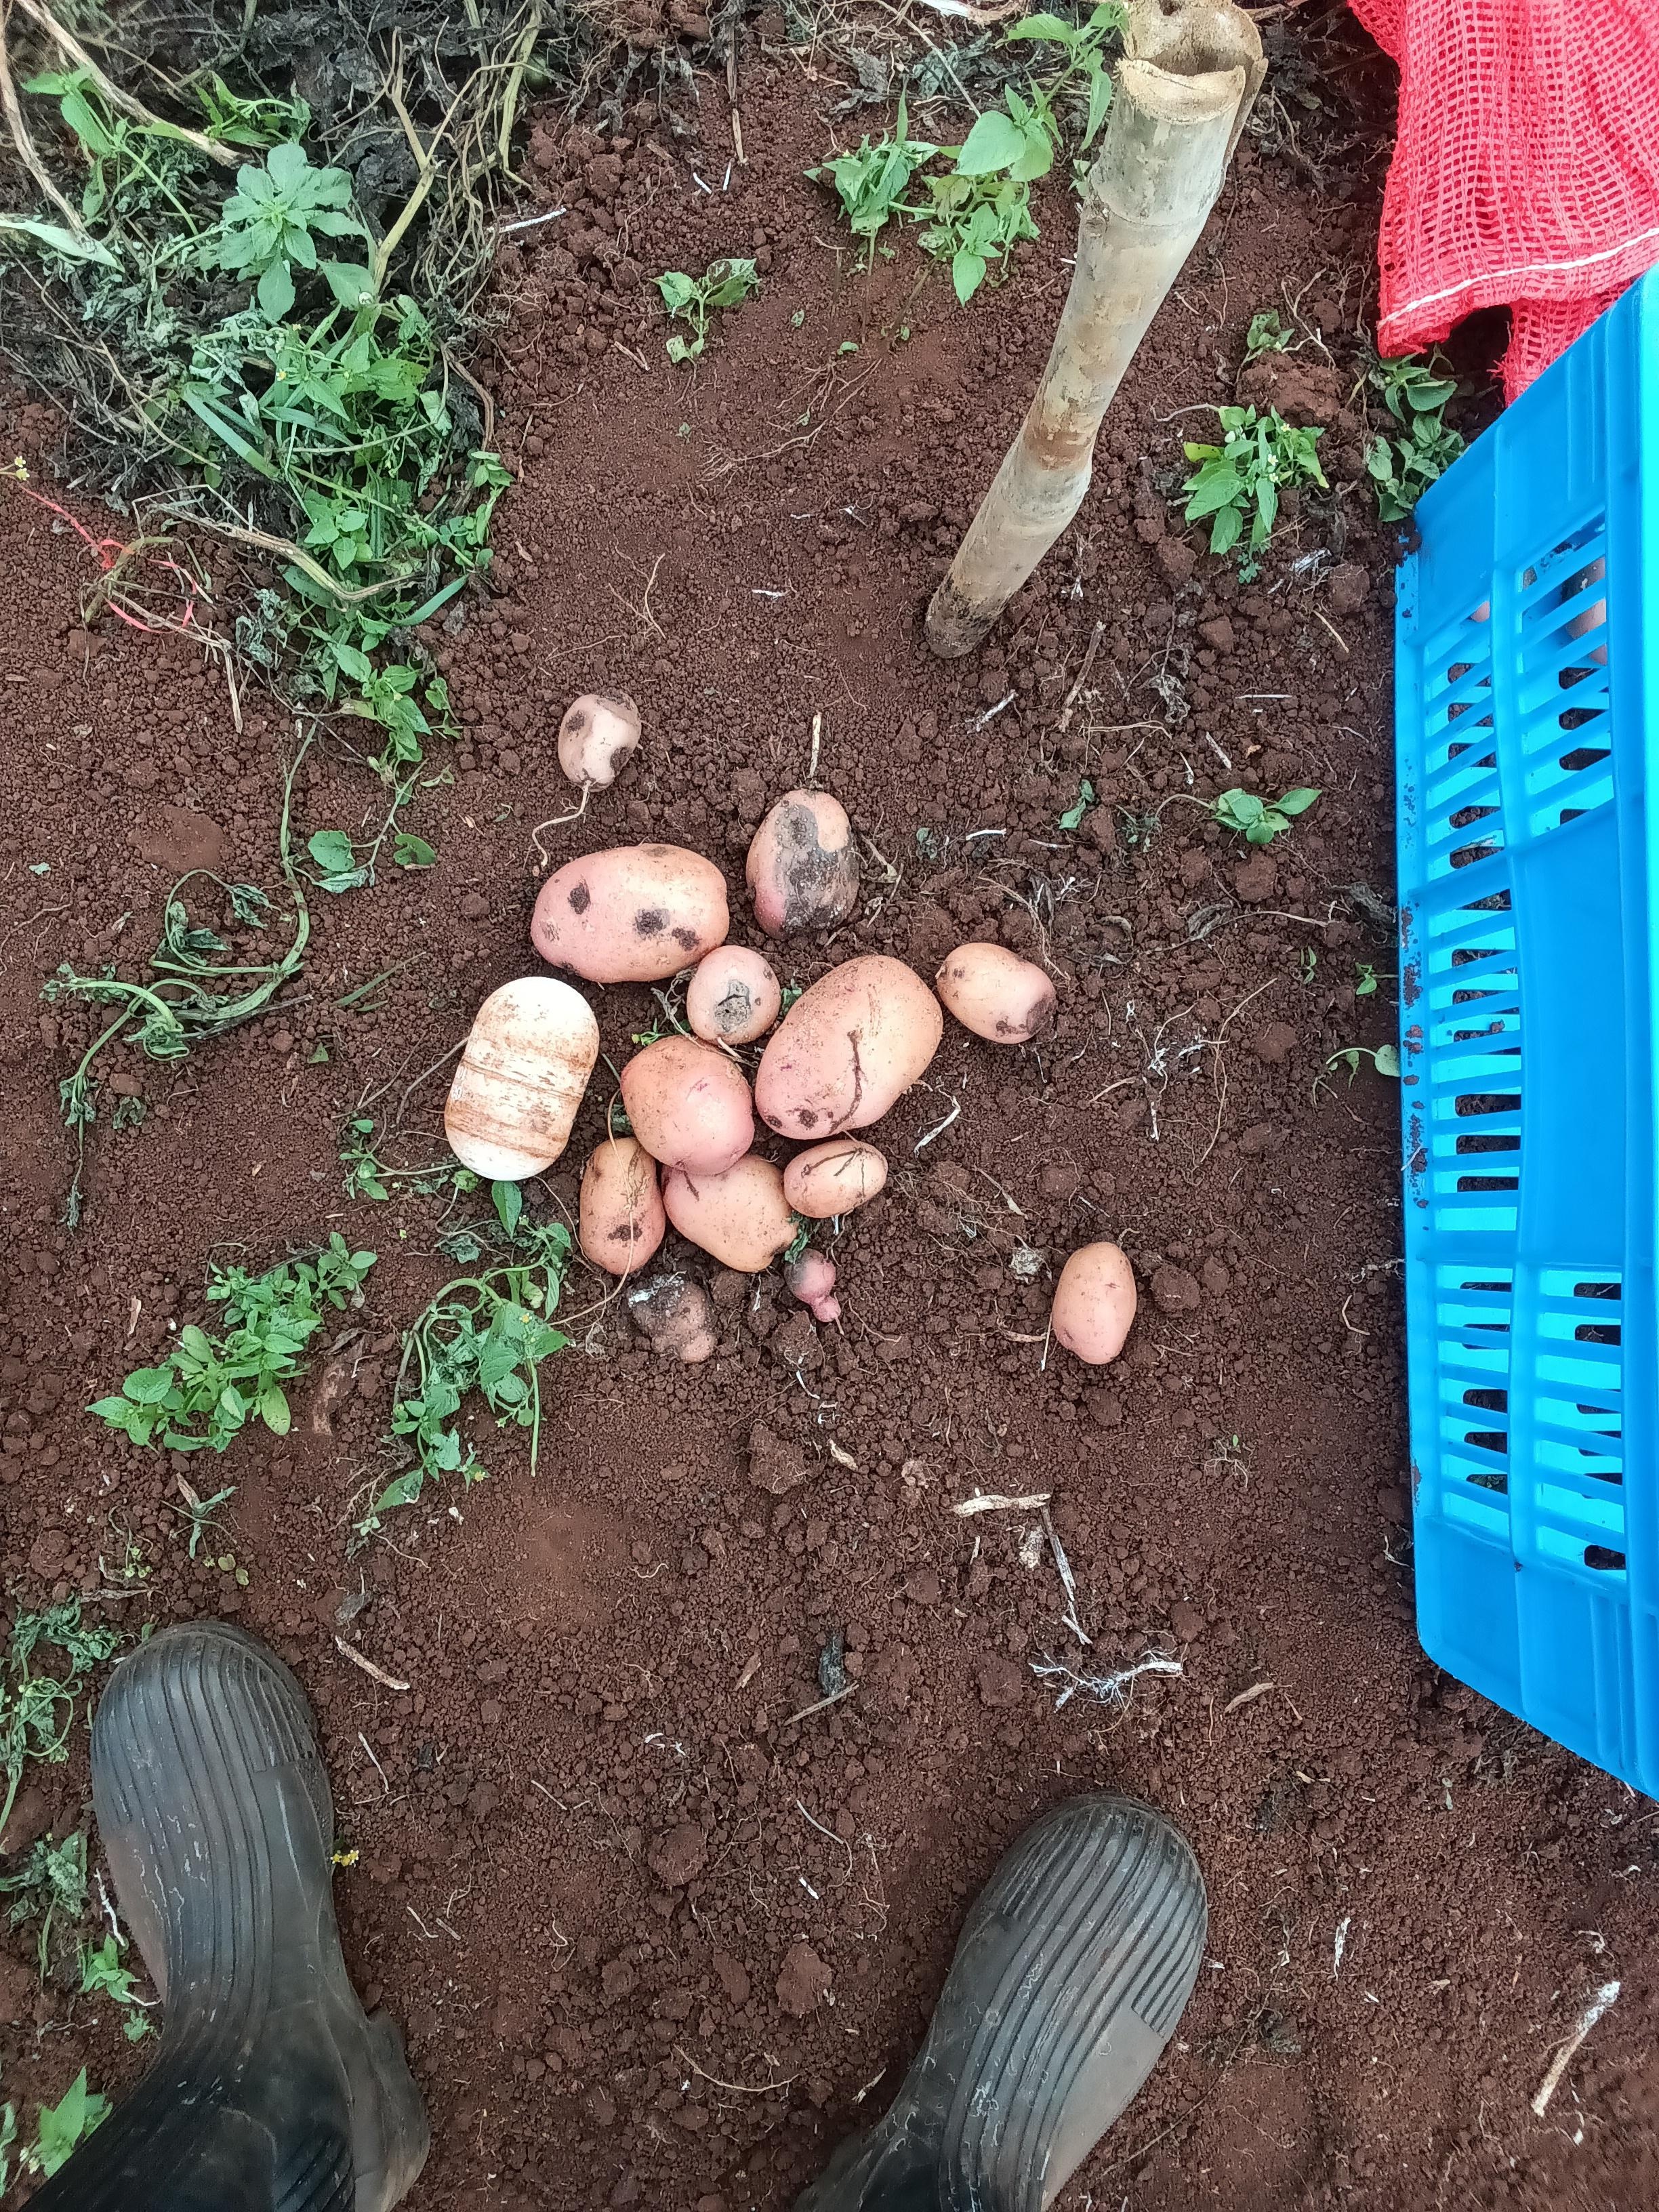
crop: potato
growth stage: harvest
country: Kenya
